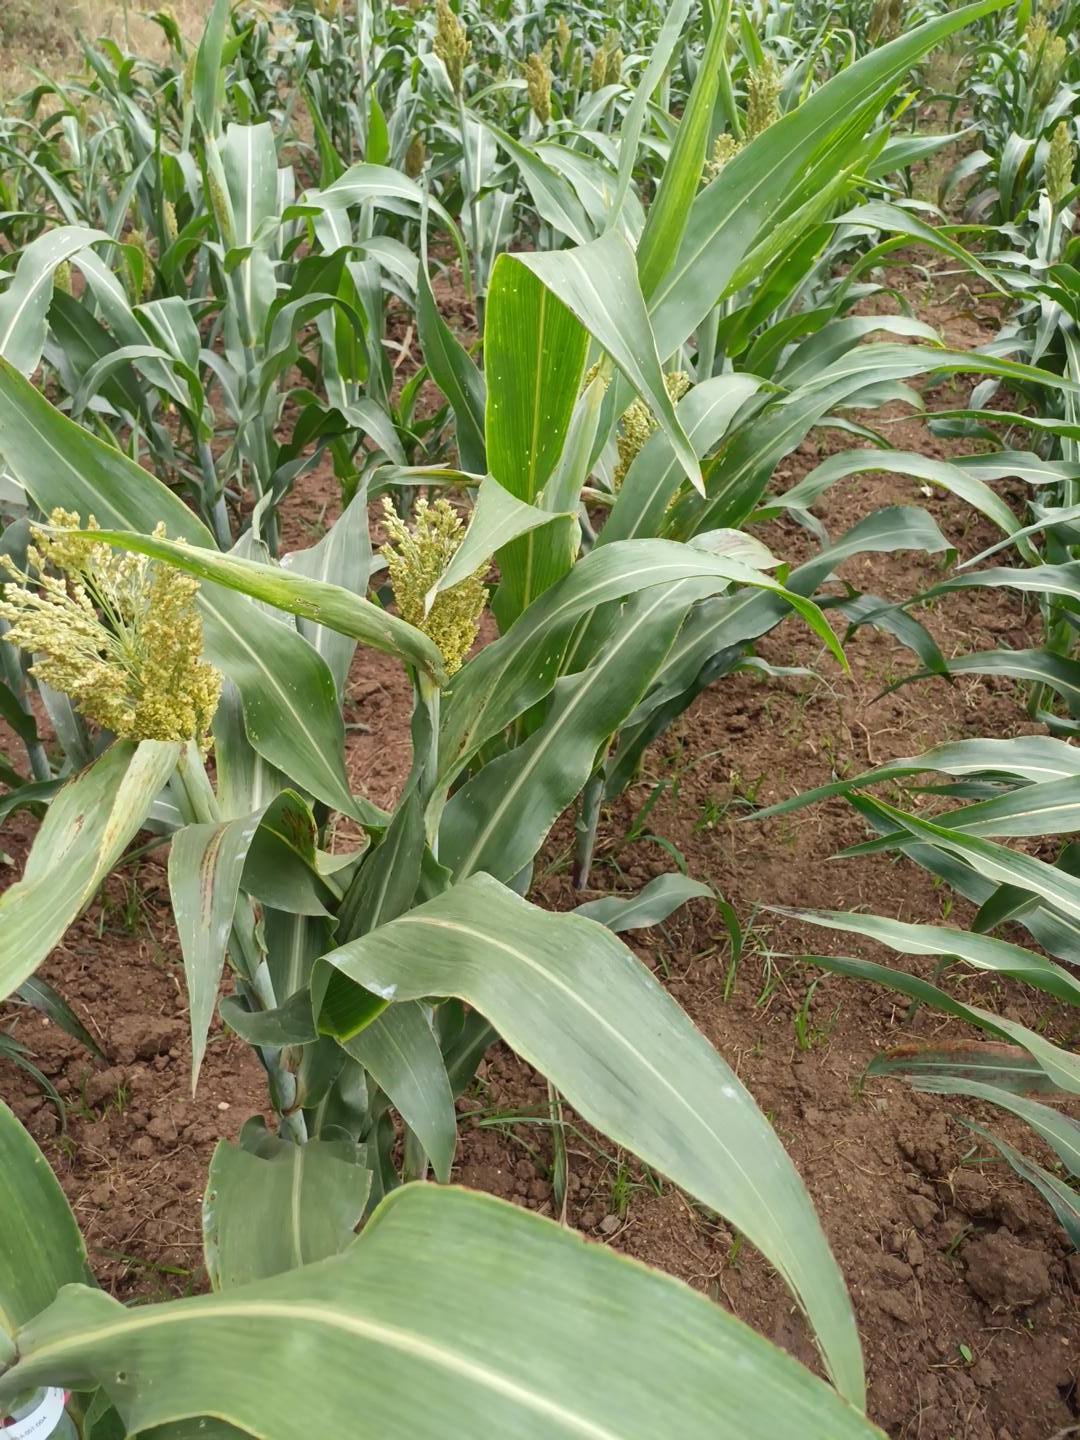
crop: sorghum
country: Kenya
